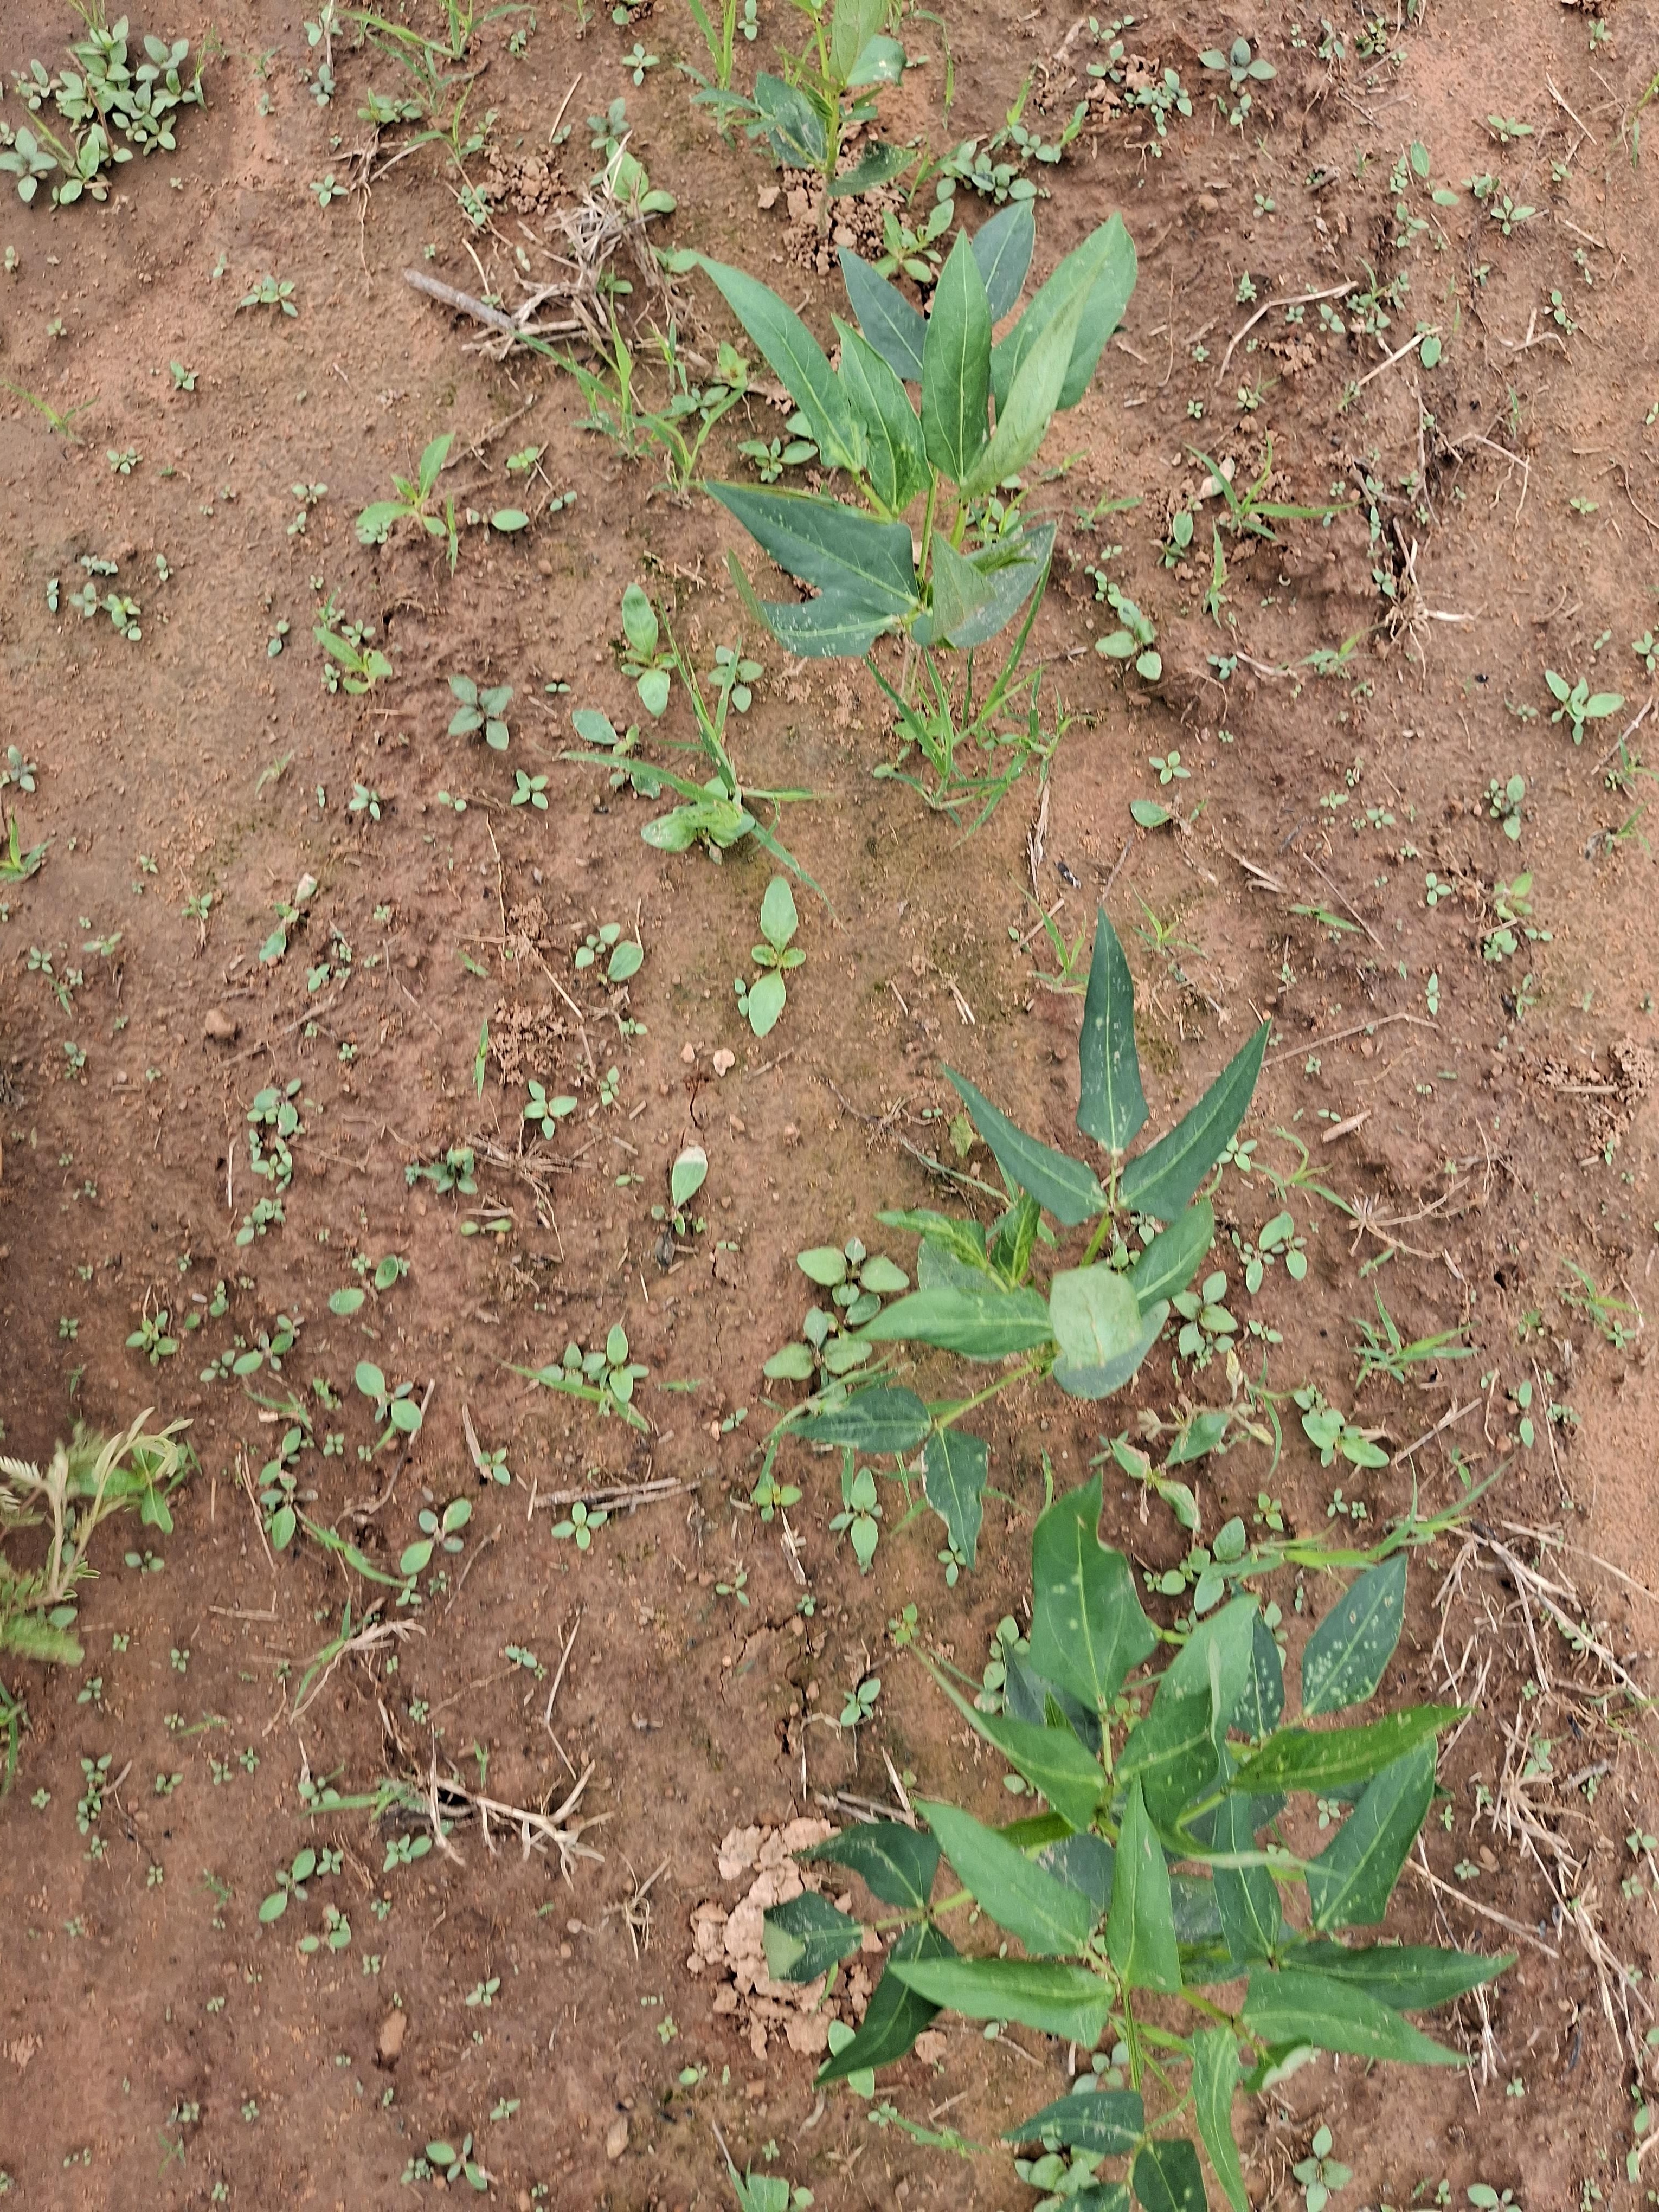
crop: cowpea
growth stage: sprouting emergence
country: Nigeria
